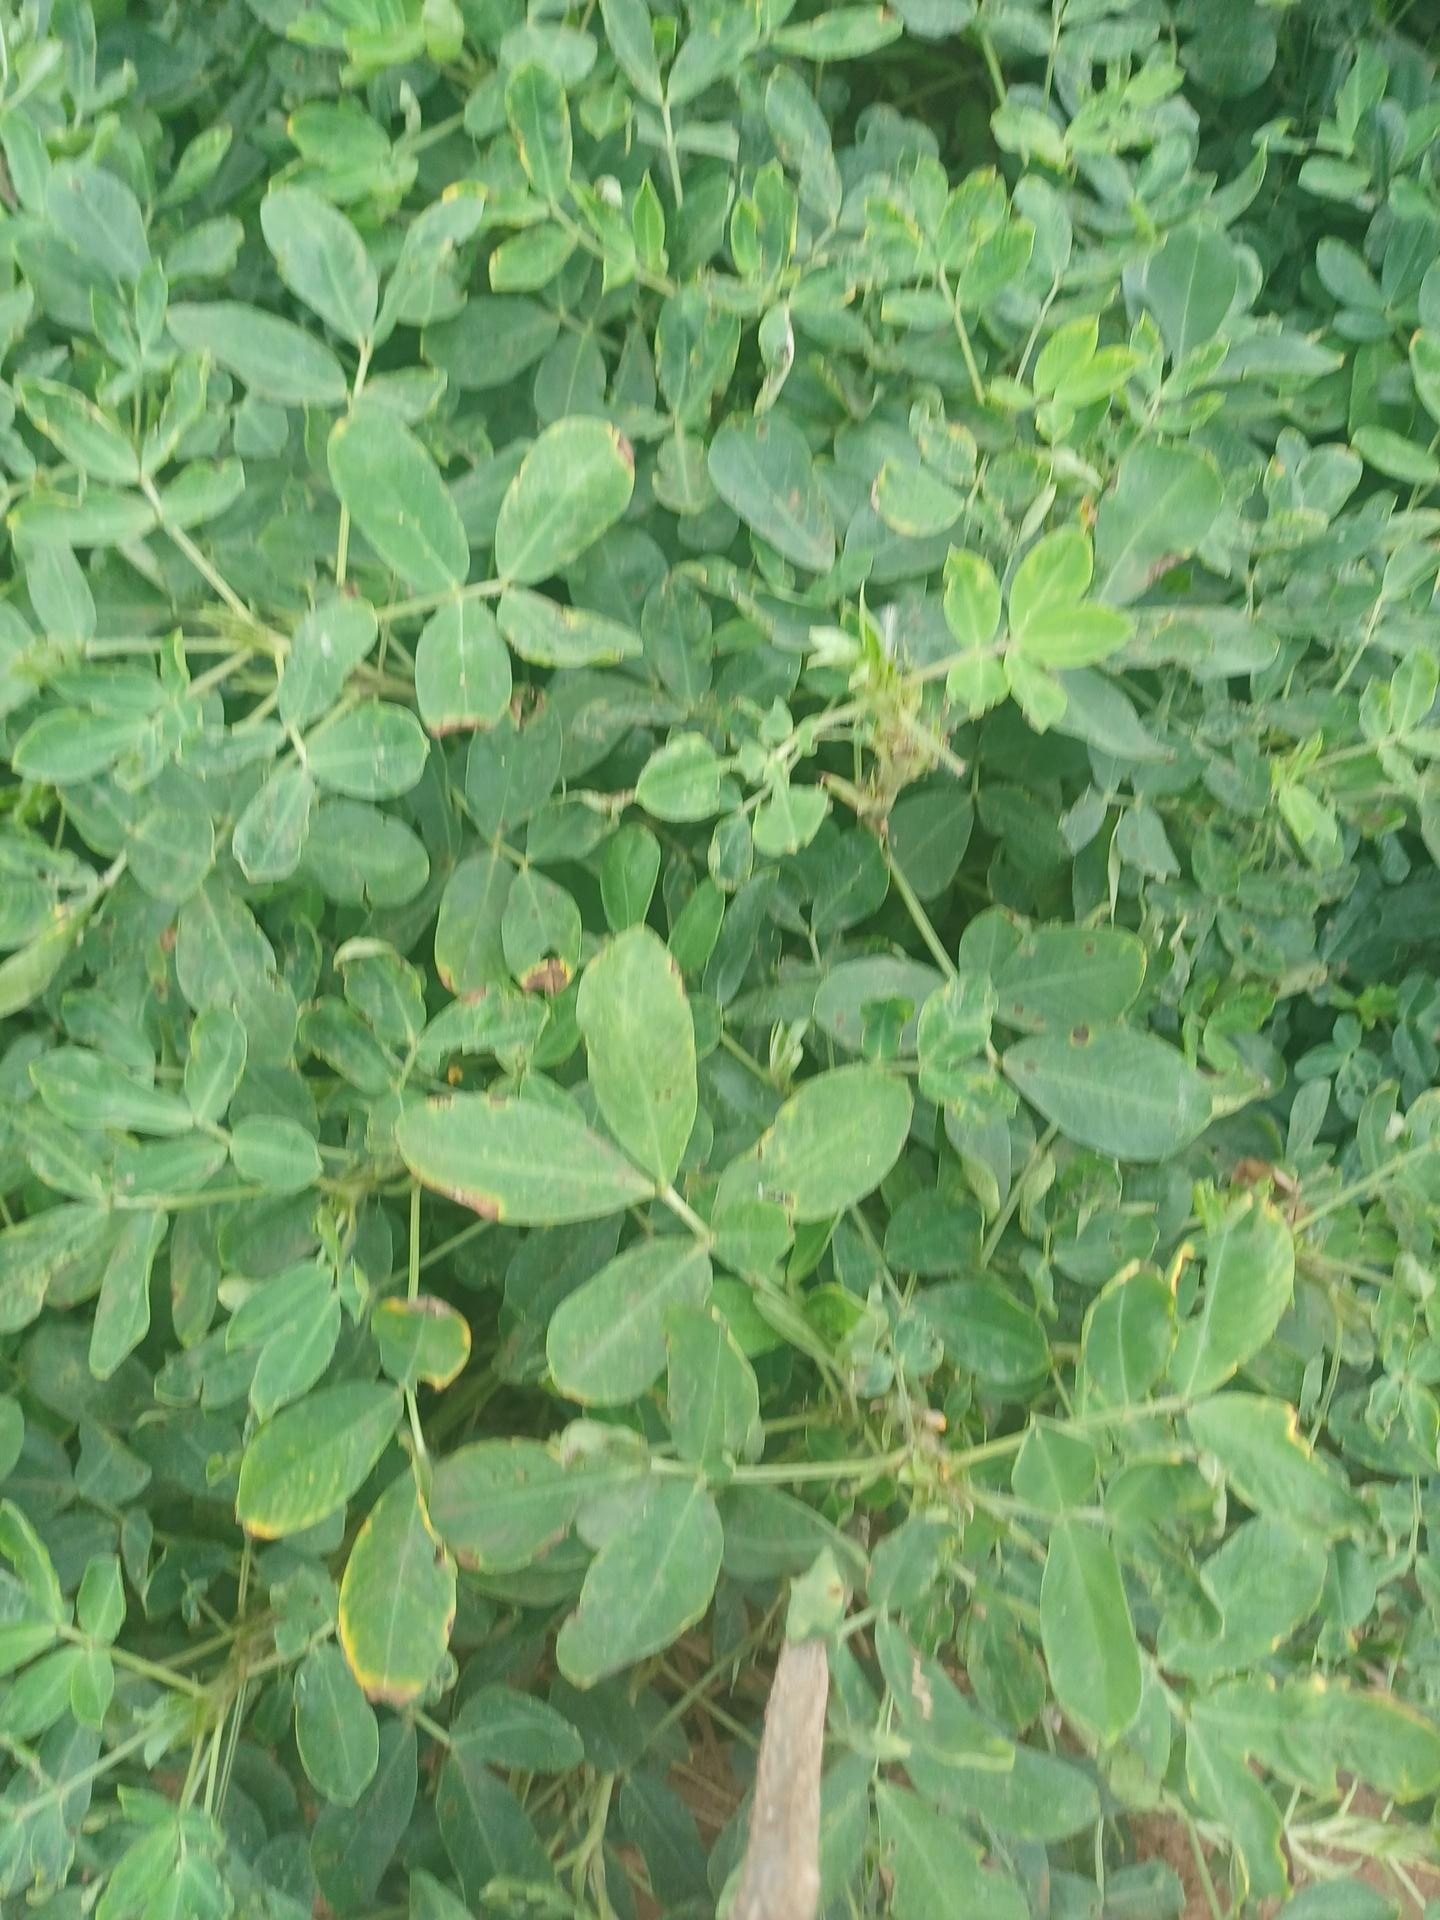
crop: groundnut
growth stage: pegging
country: Kenya
